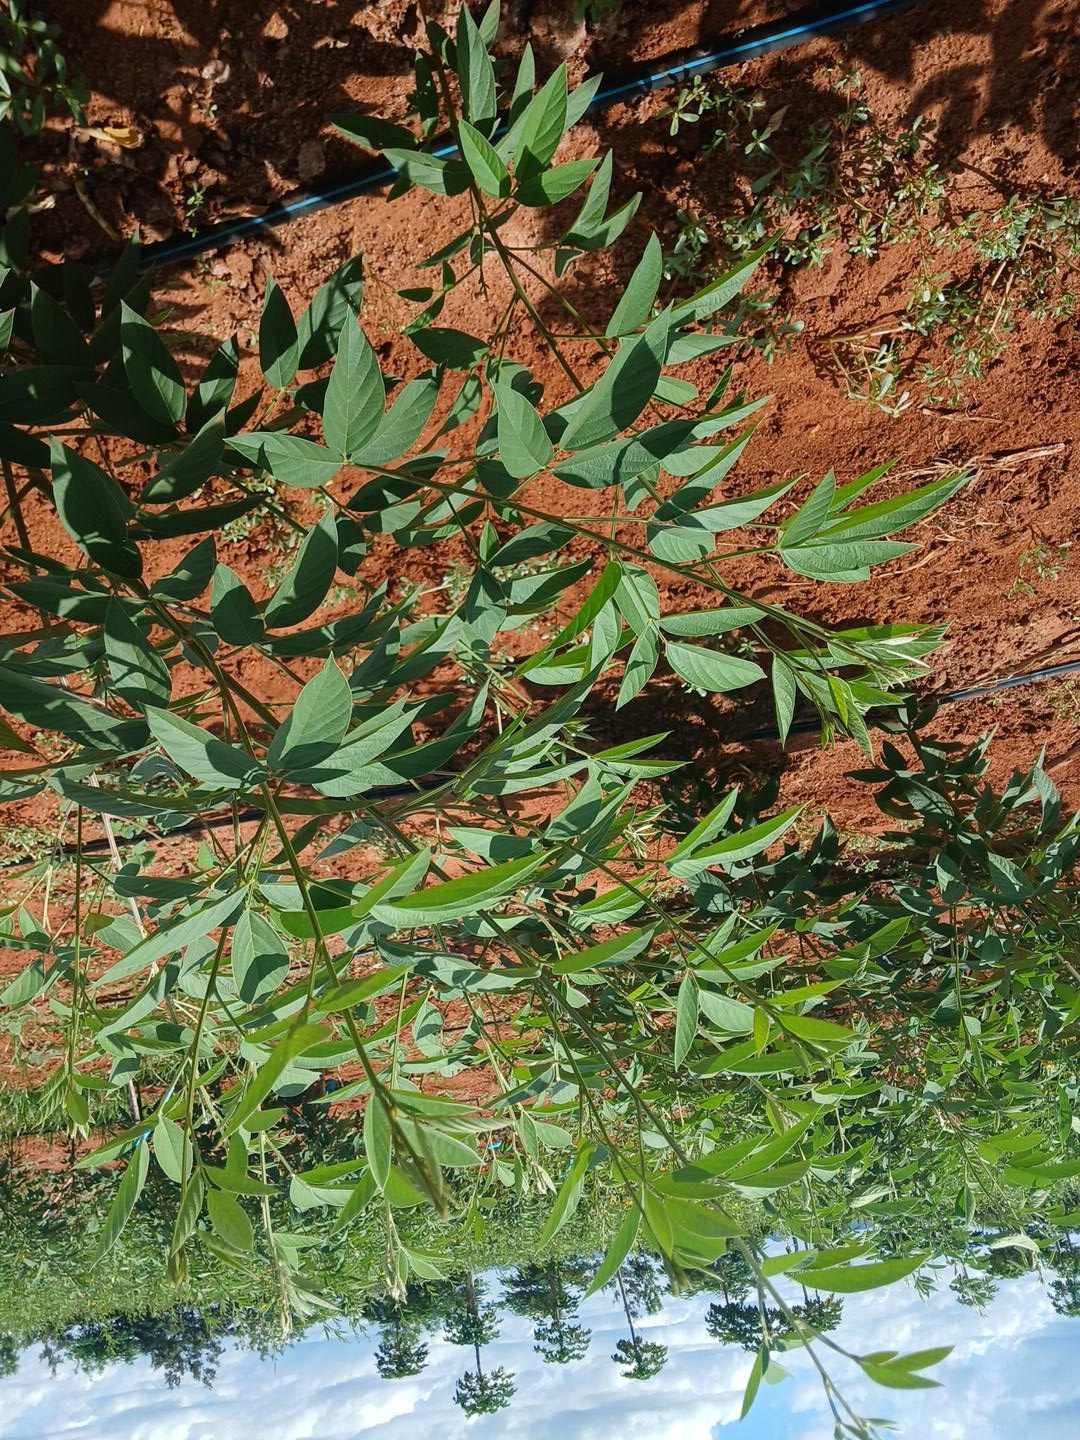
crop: pigeonpea
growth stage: vegetative
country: Kenya
